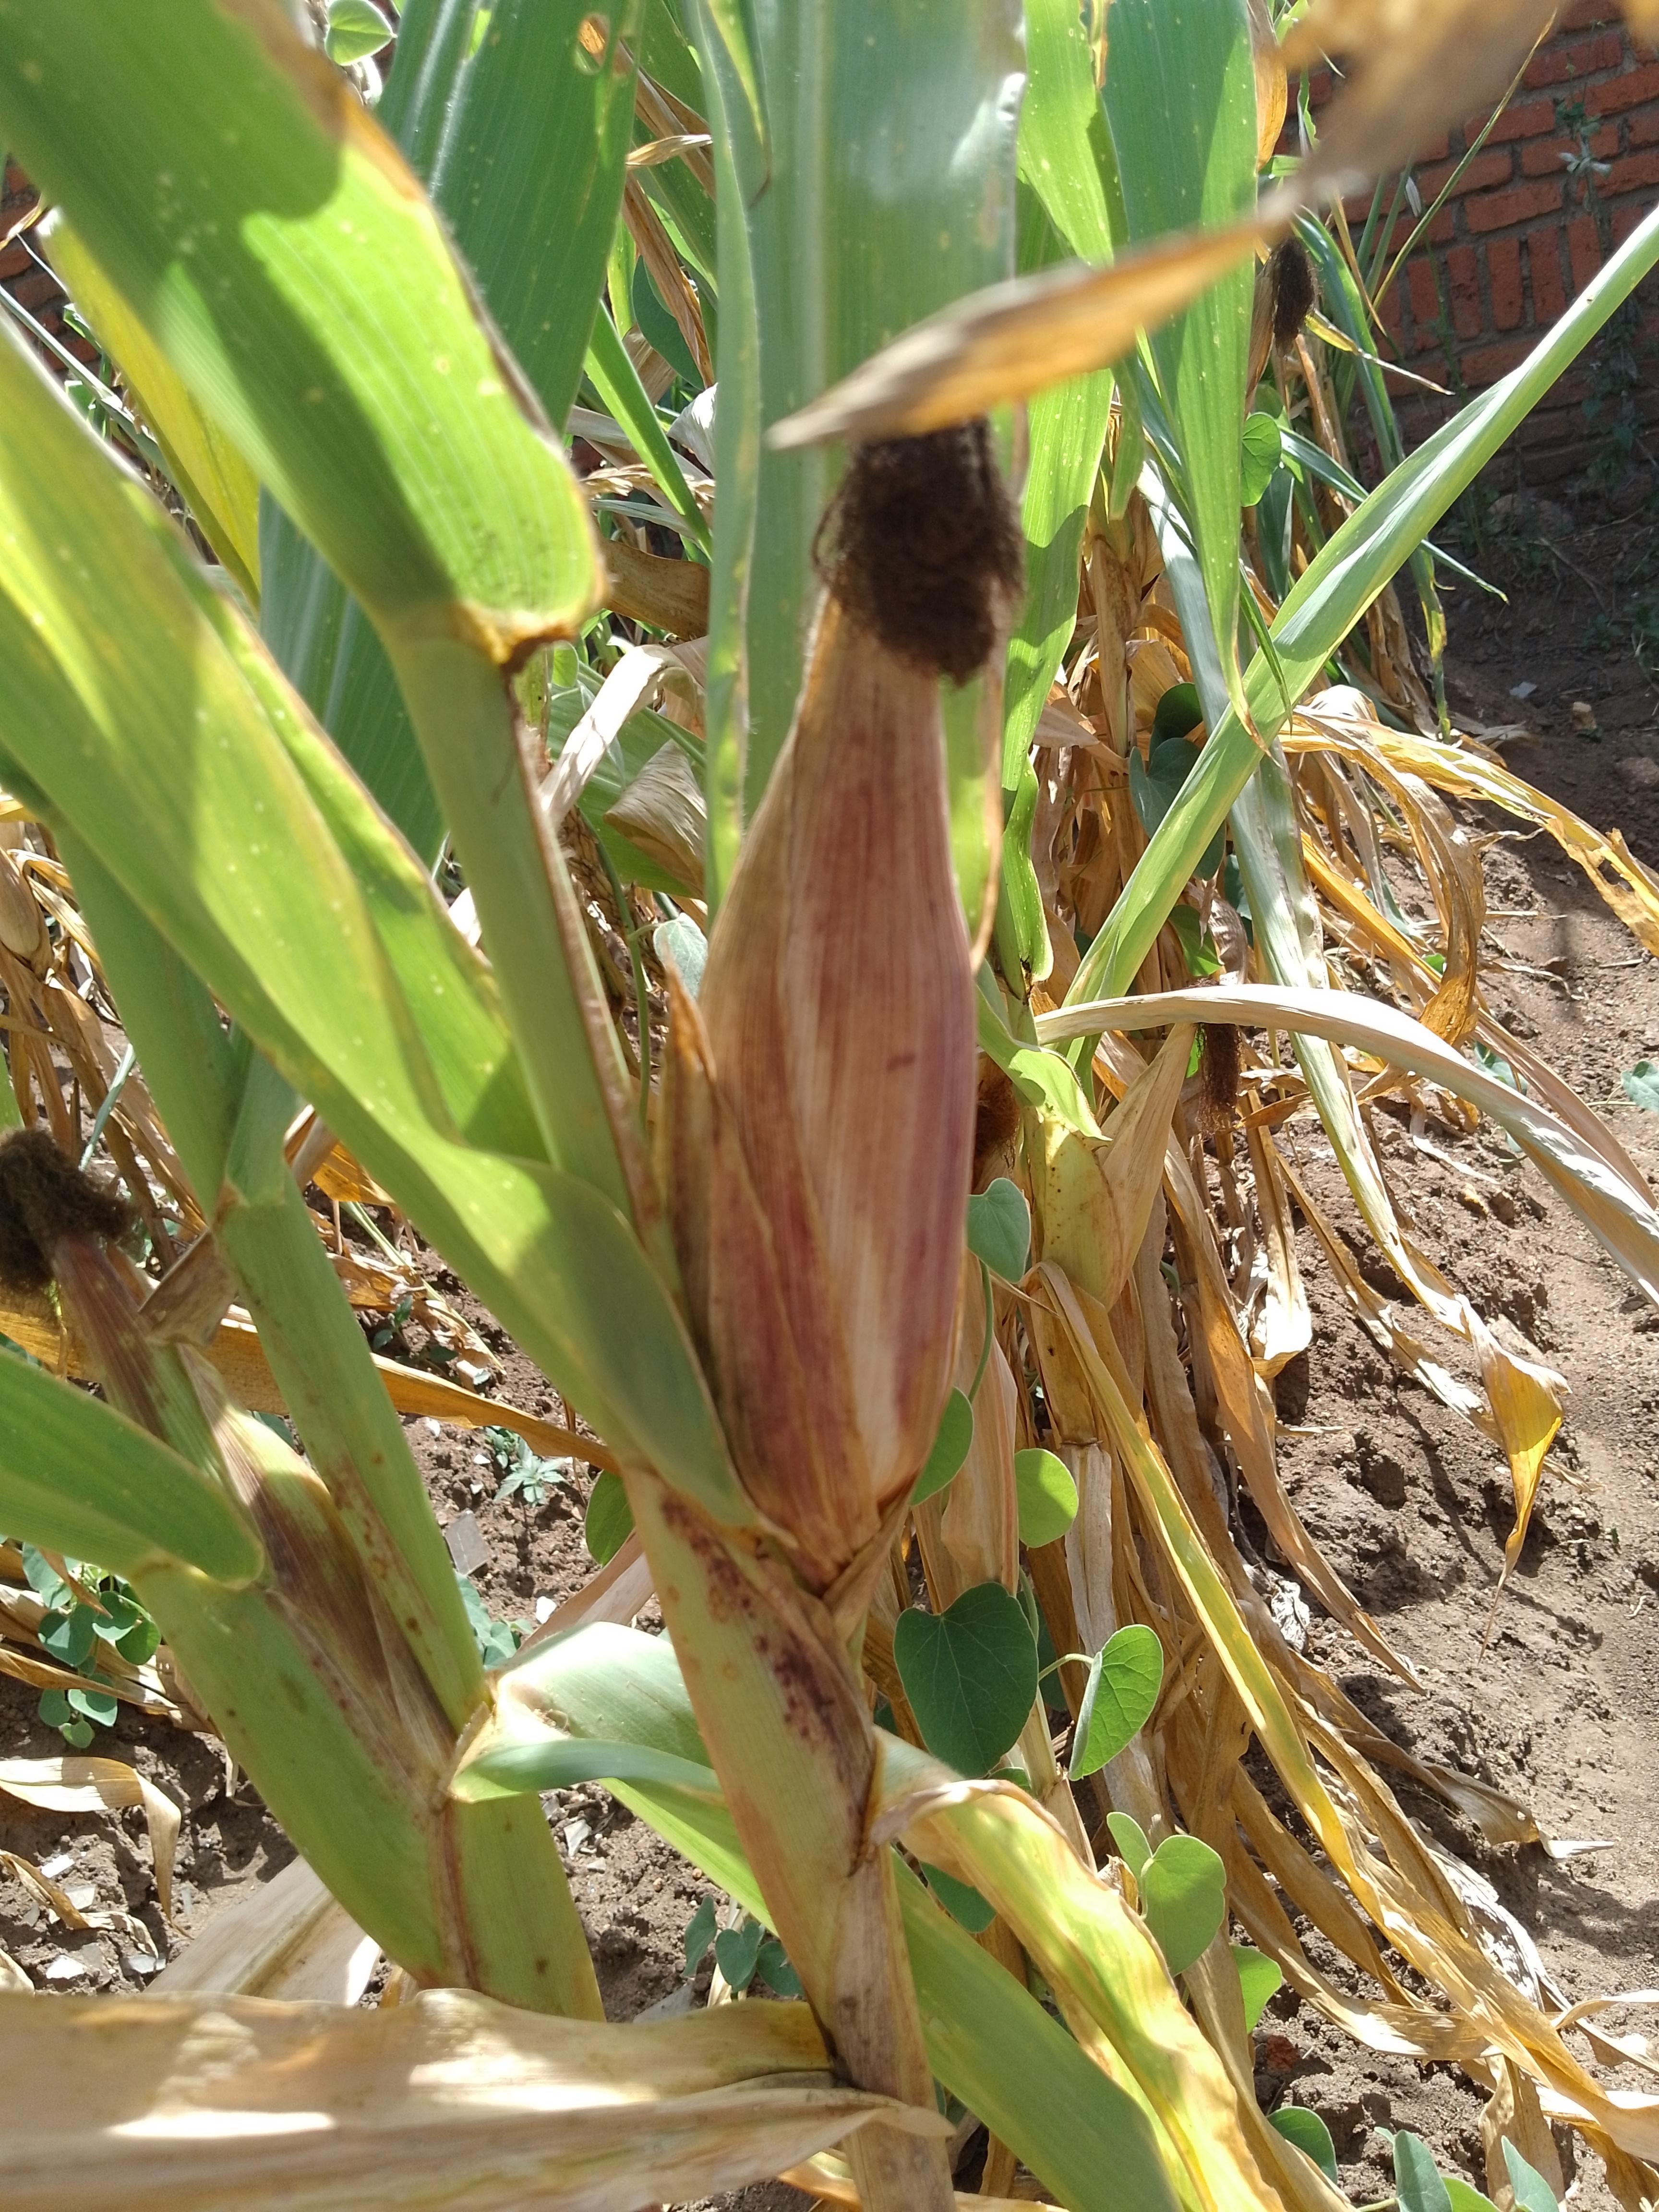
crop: maize
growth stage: harvest maturity
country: Malawi
